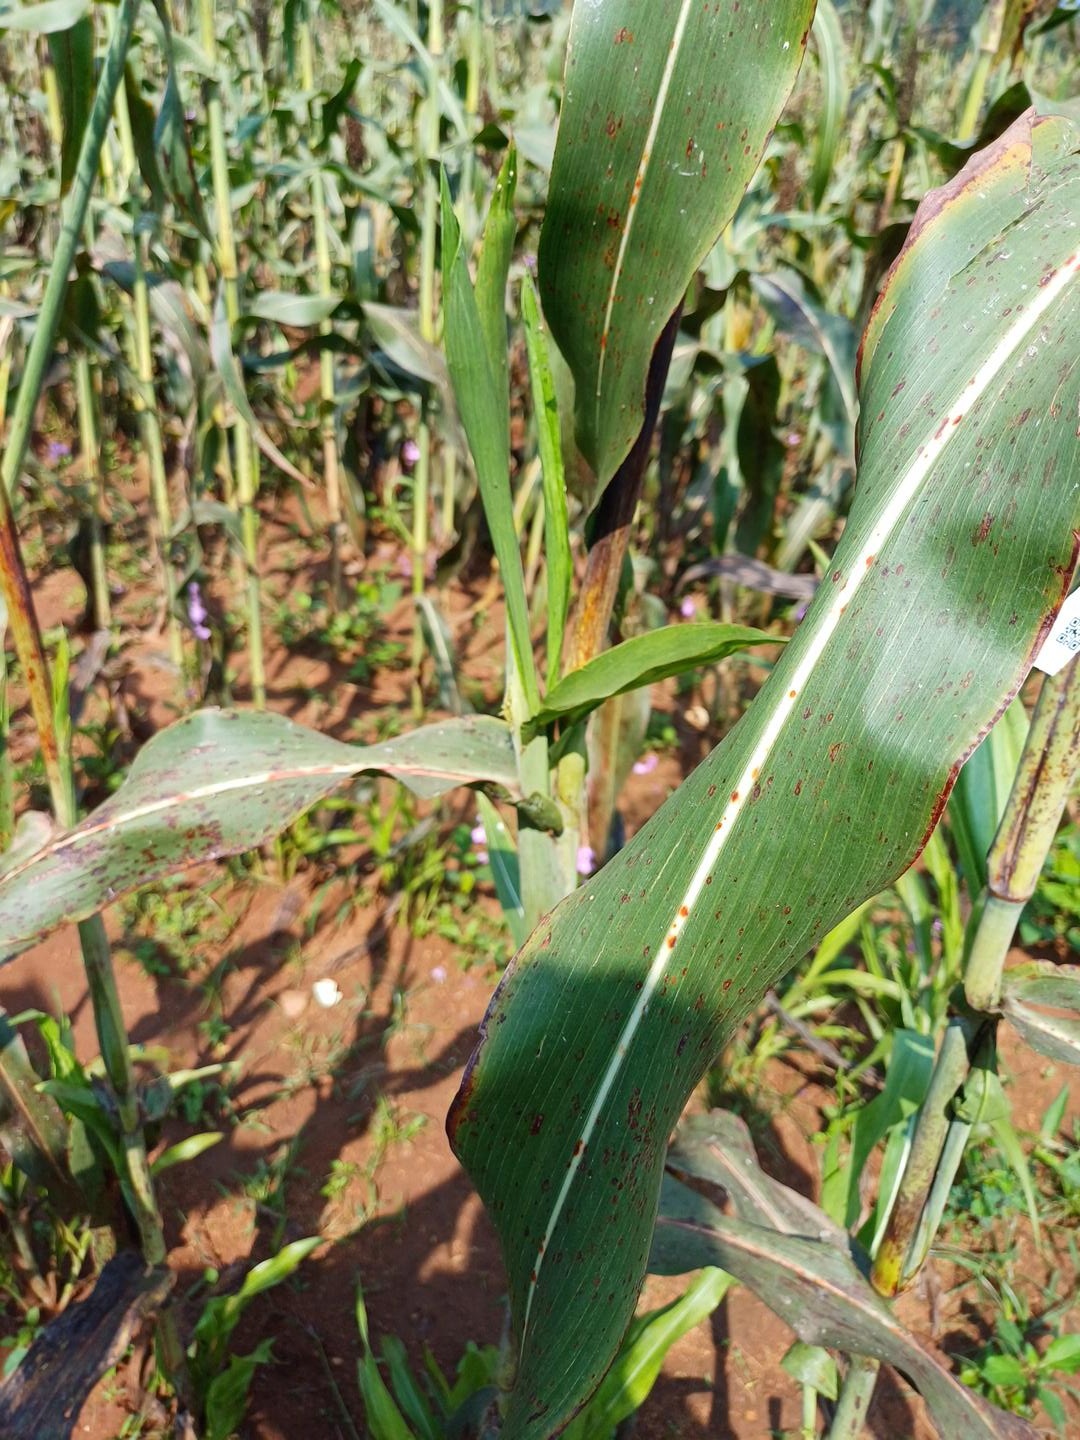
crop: sorghum
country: Kenya
